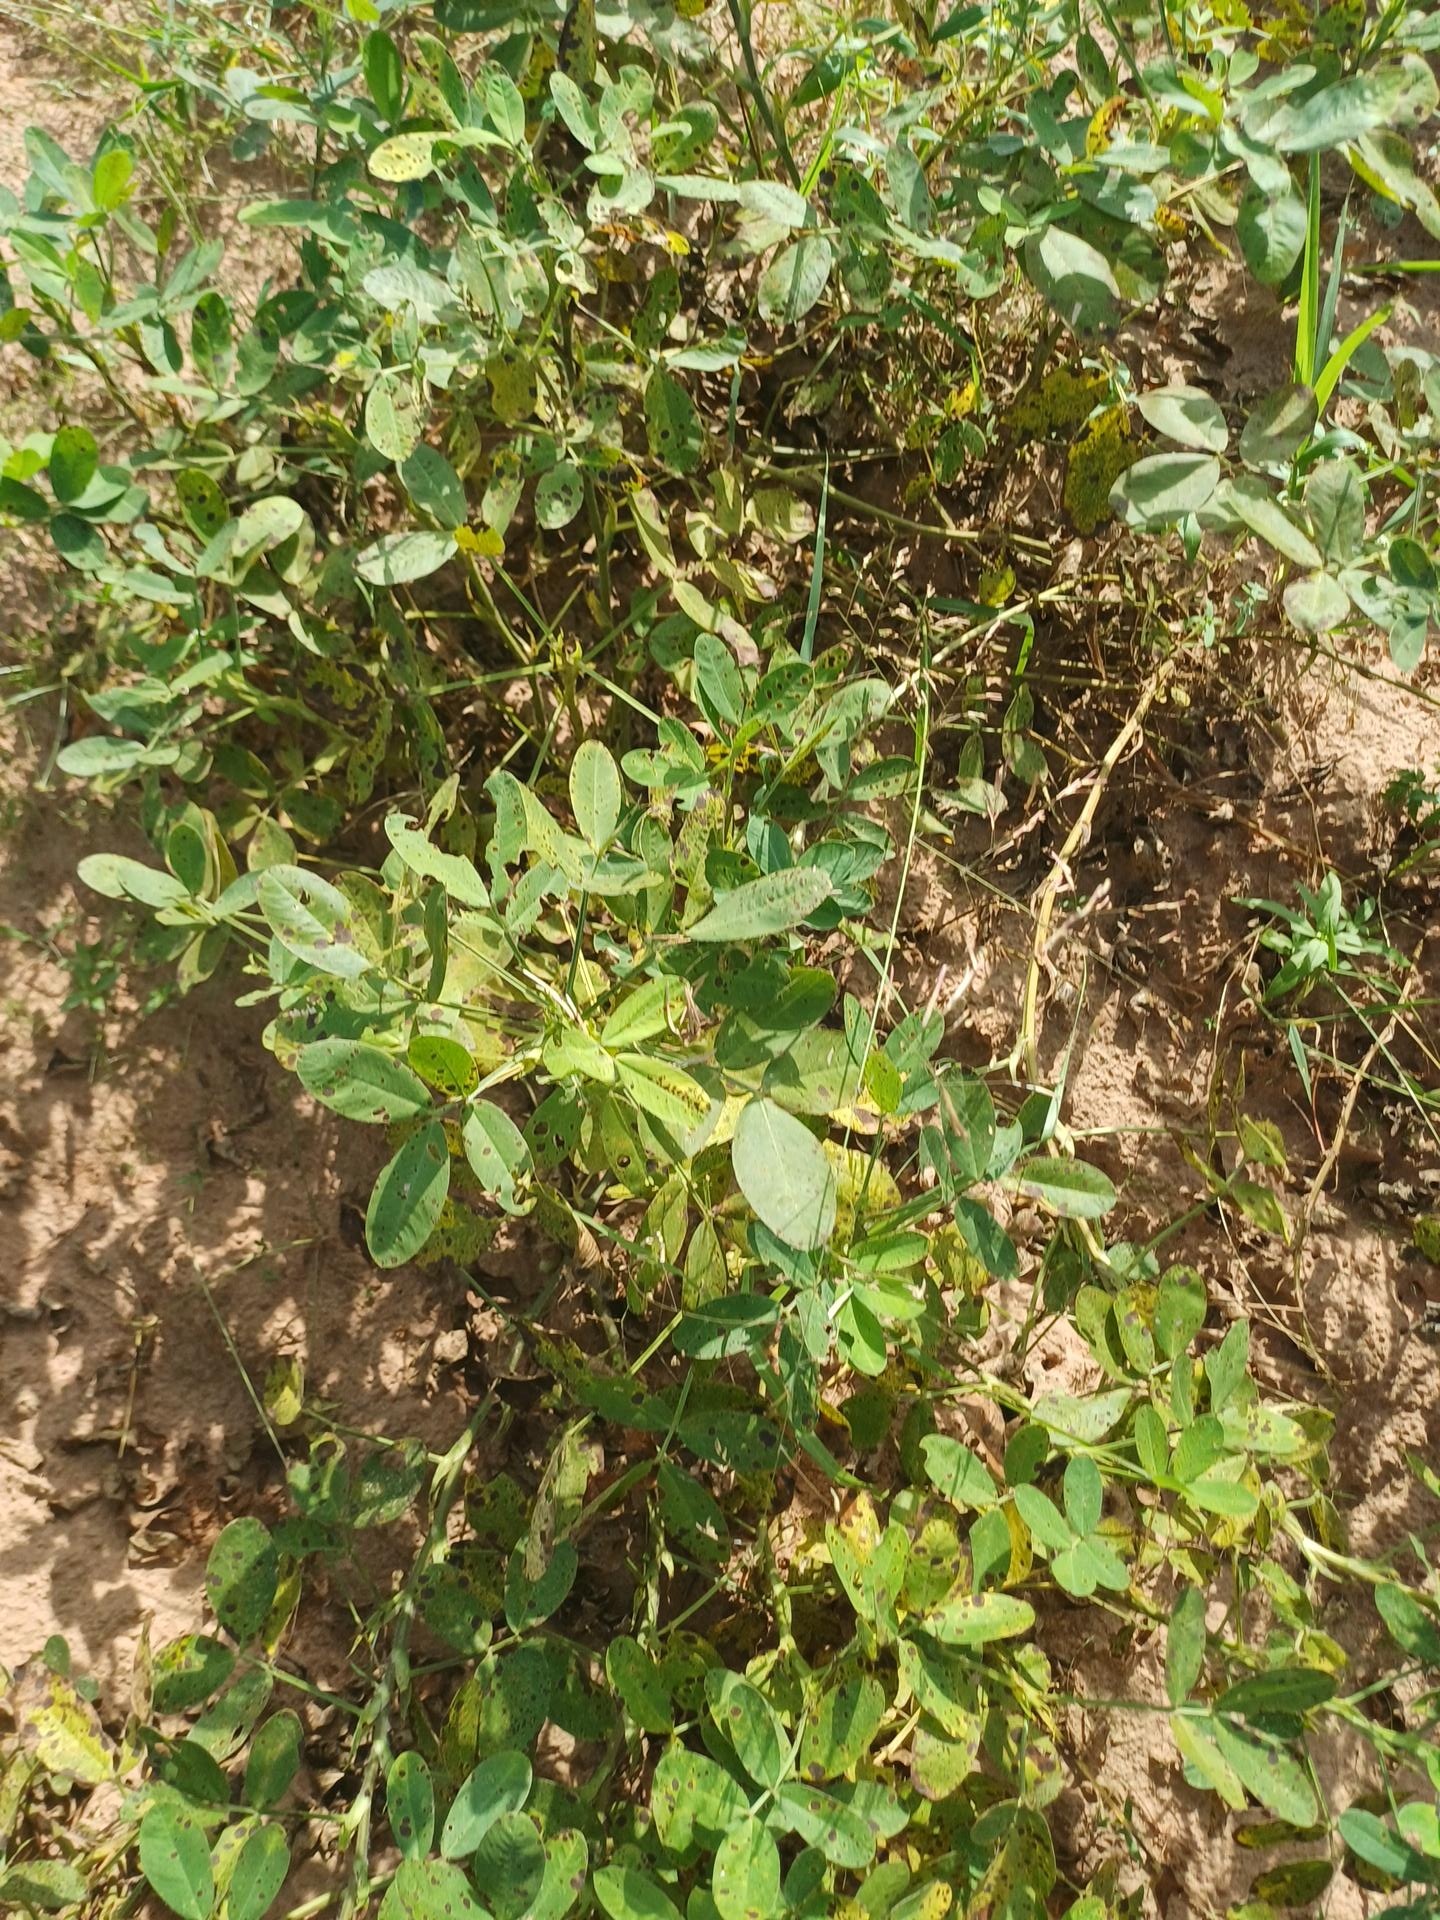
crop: groundnut
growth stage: flowering
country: Senegal
